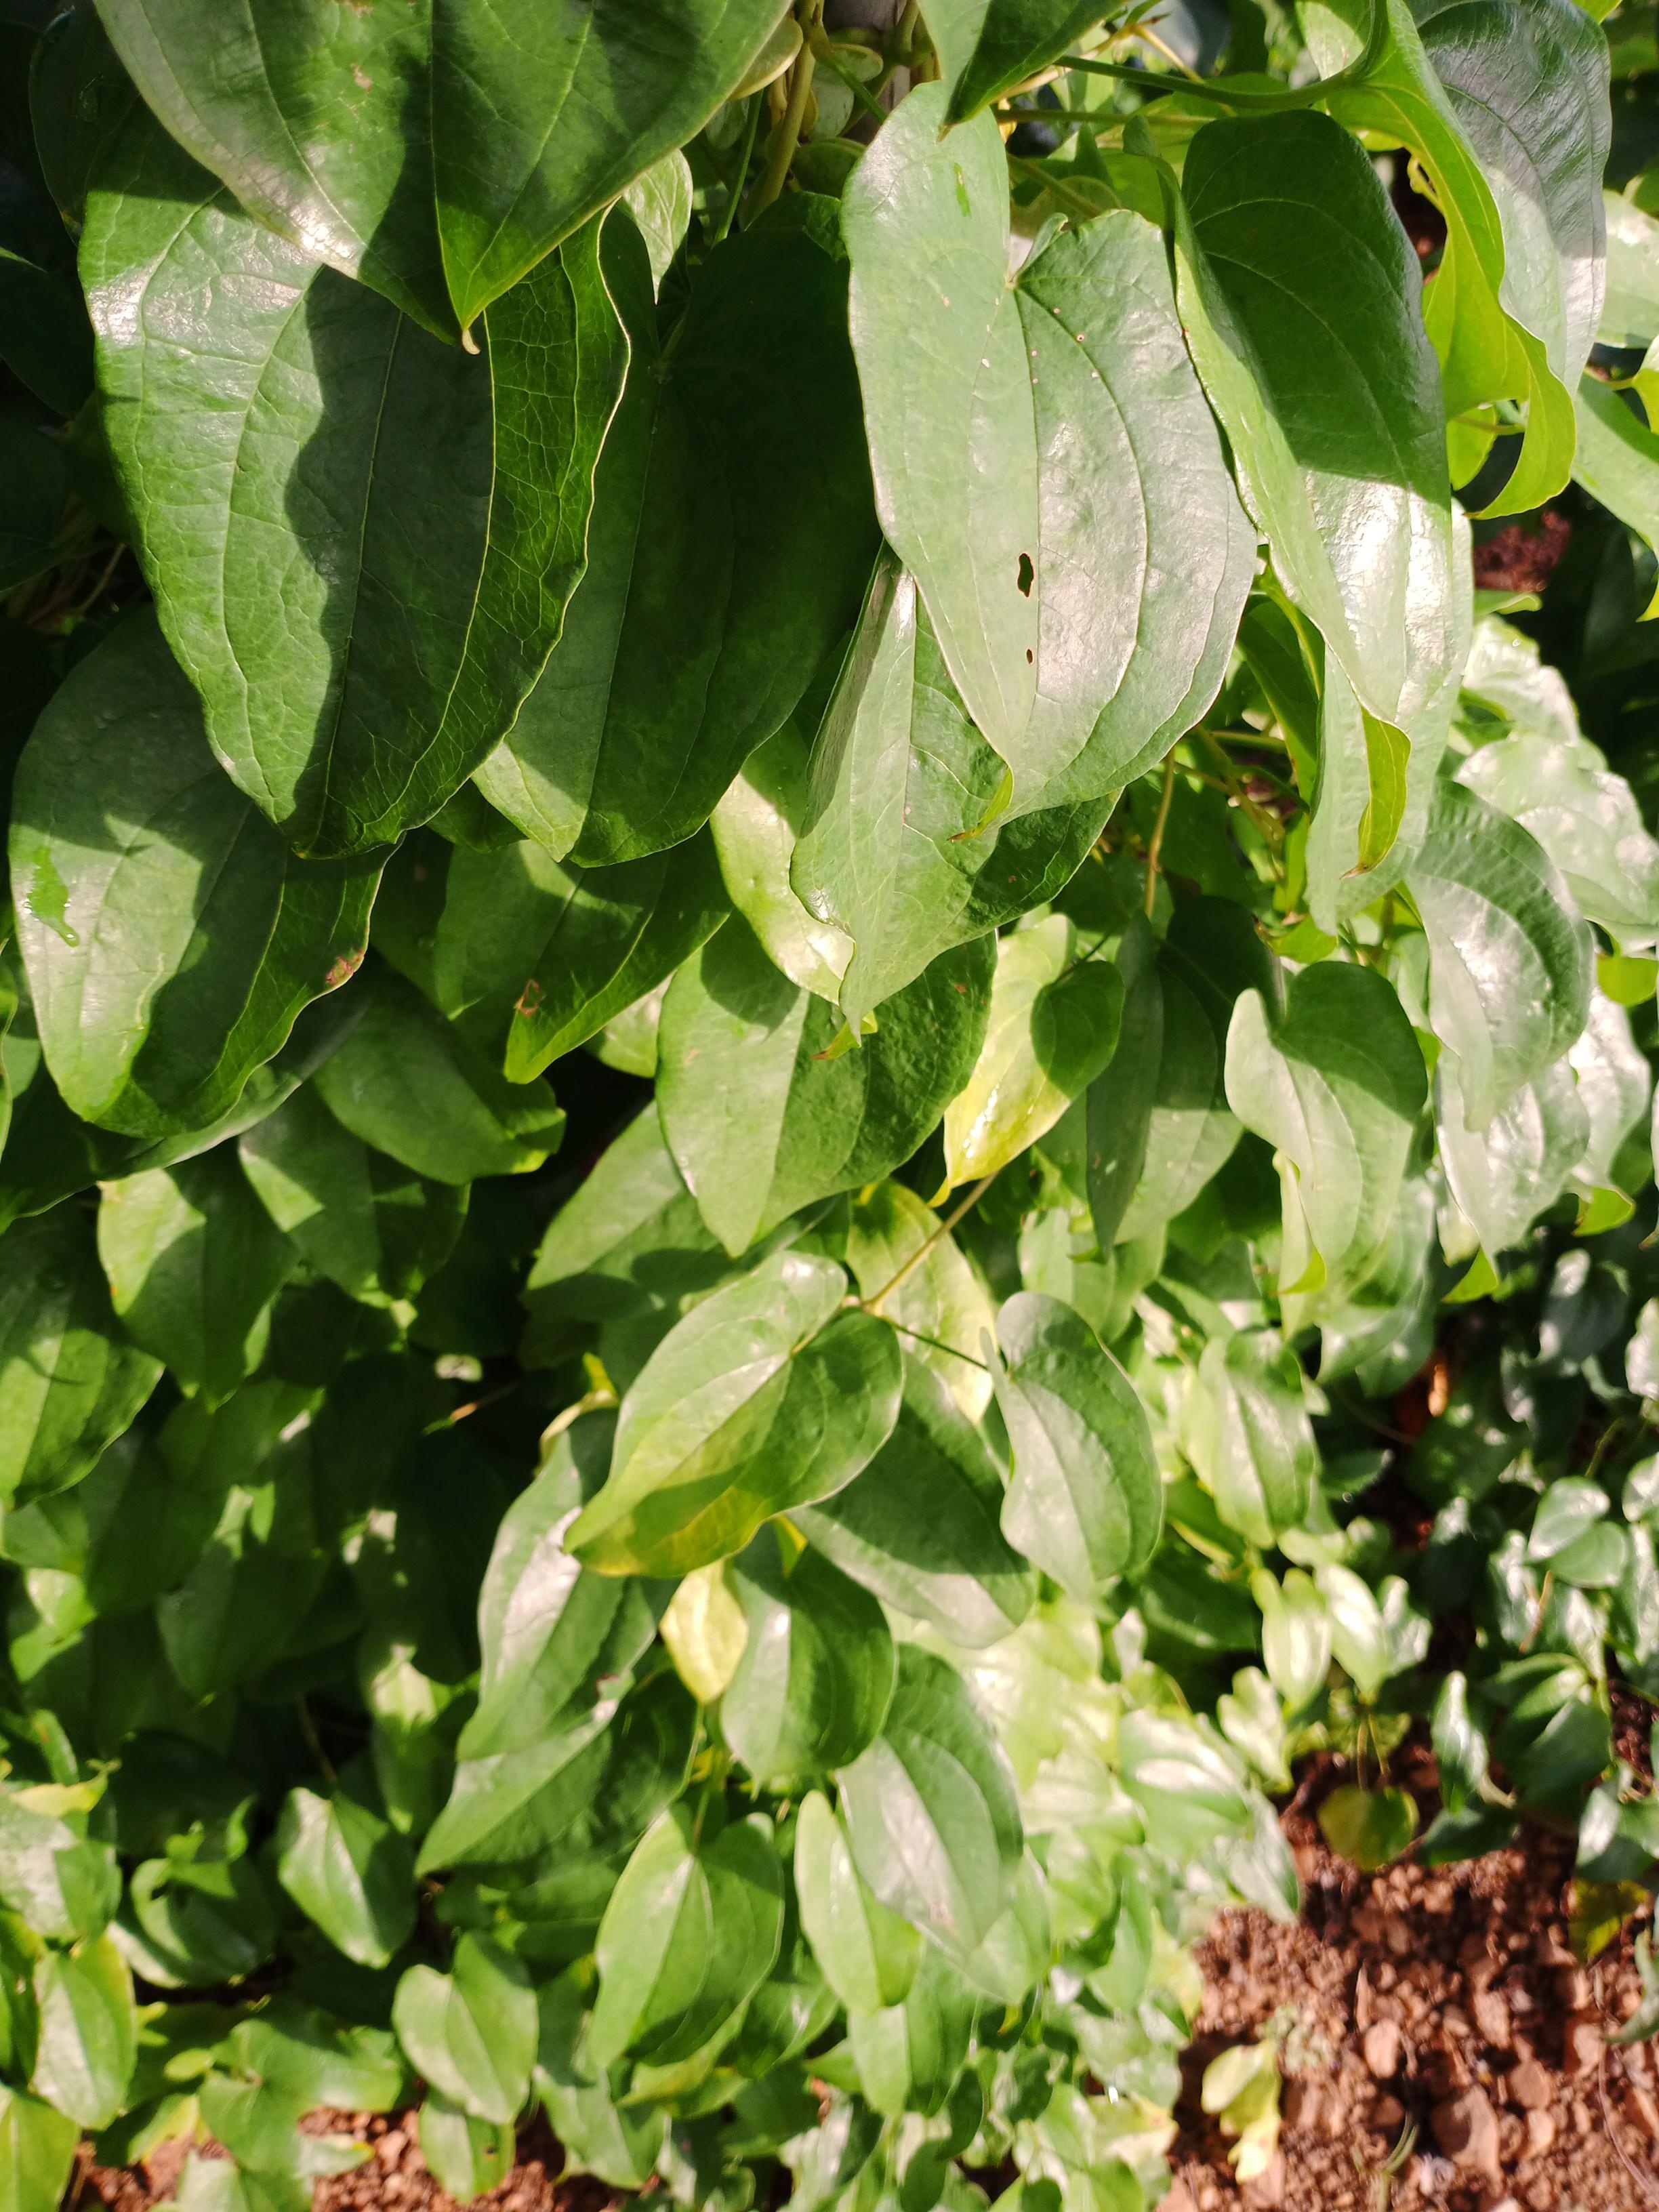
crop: yam
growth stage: vegetative
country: Nigeria
